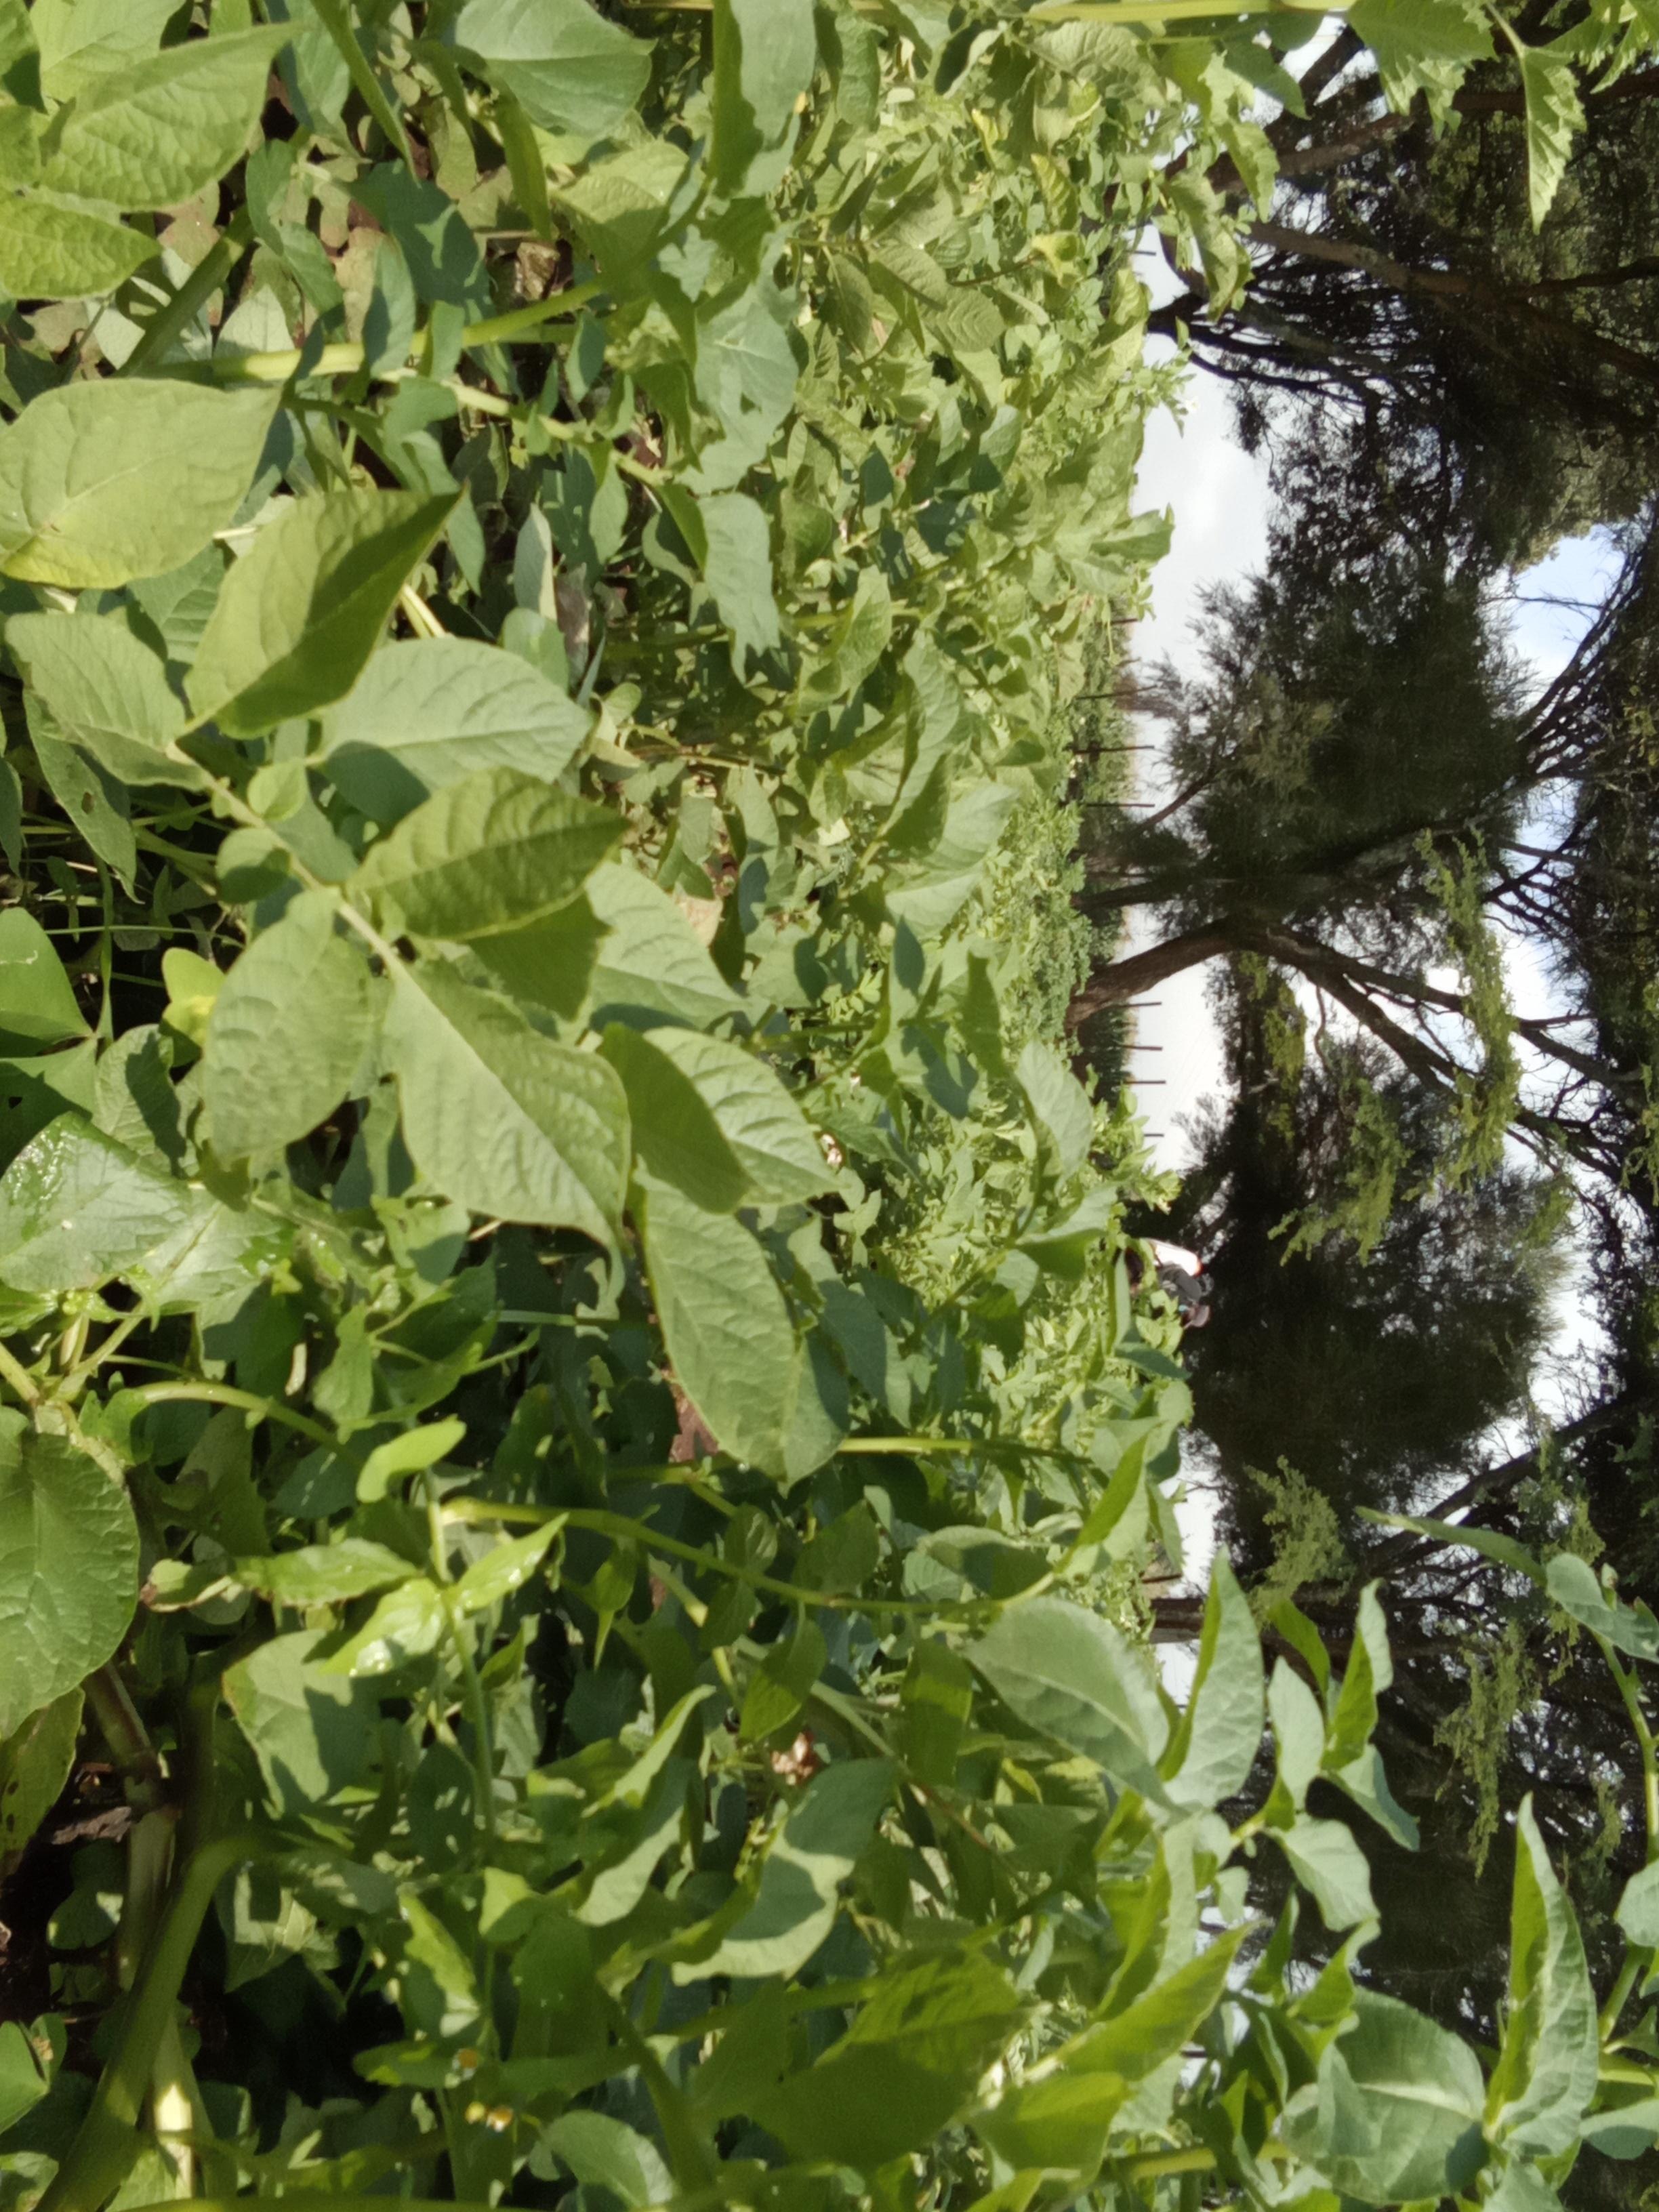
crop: potato
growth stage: flowering
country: Kenya
